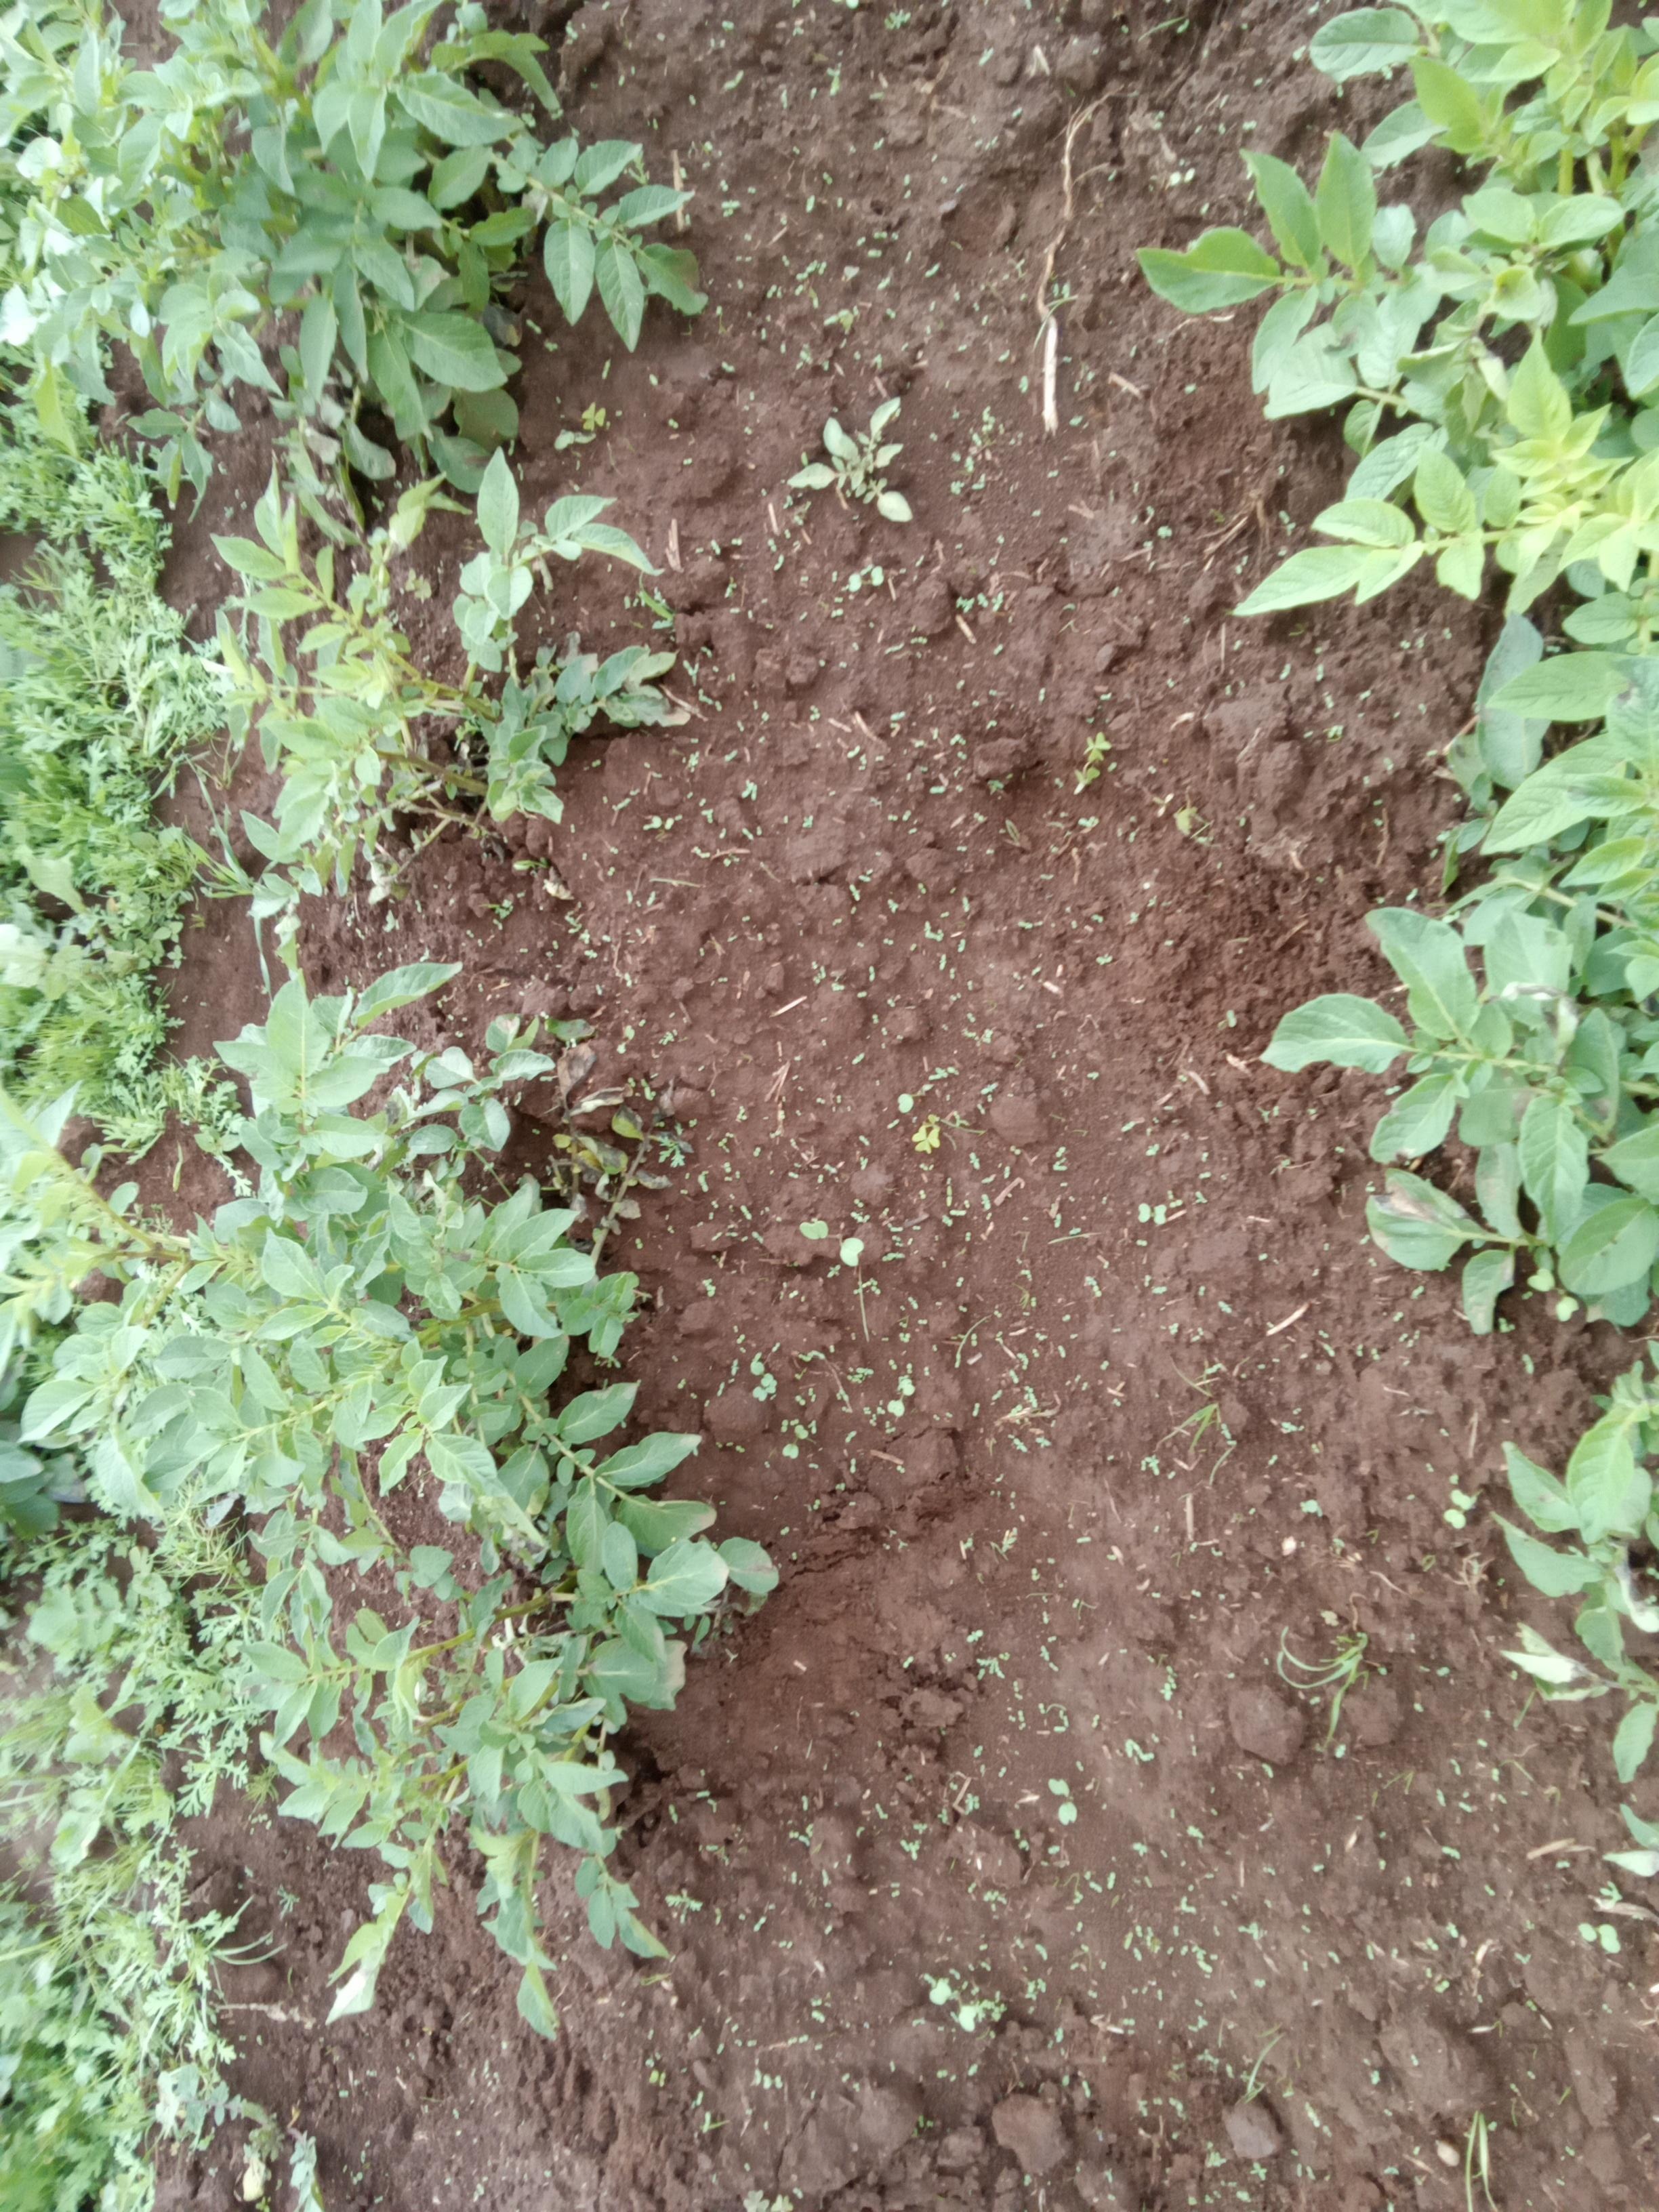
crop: potato
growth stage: emergence
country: Kenya
